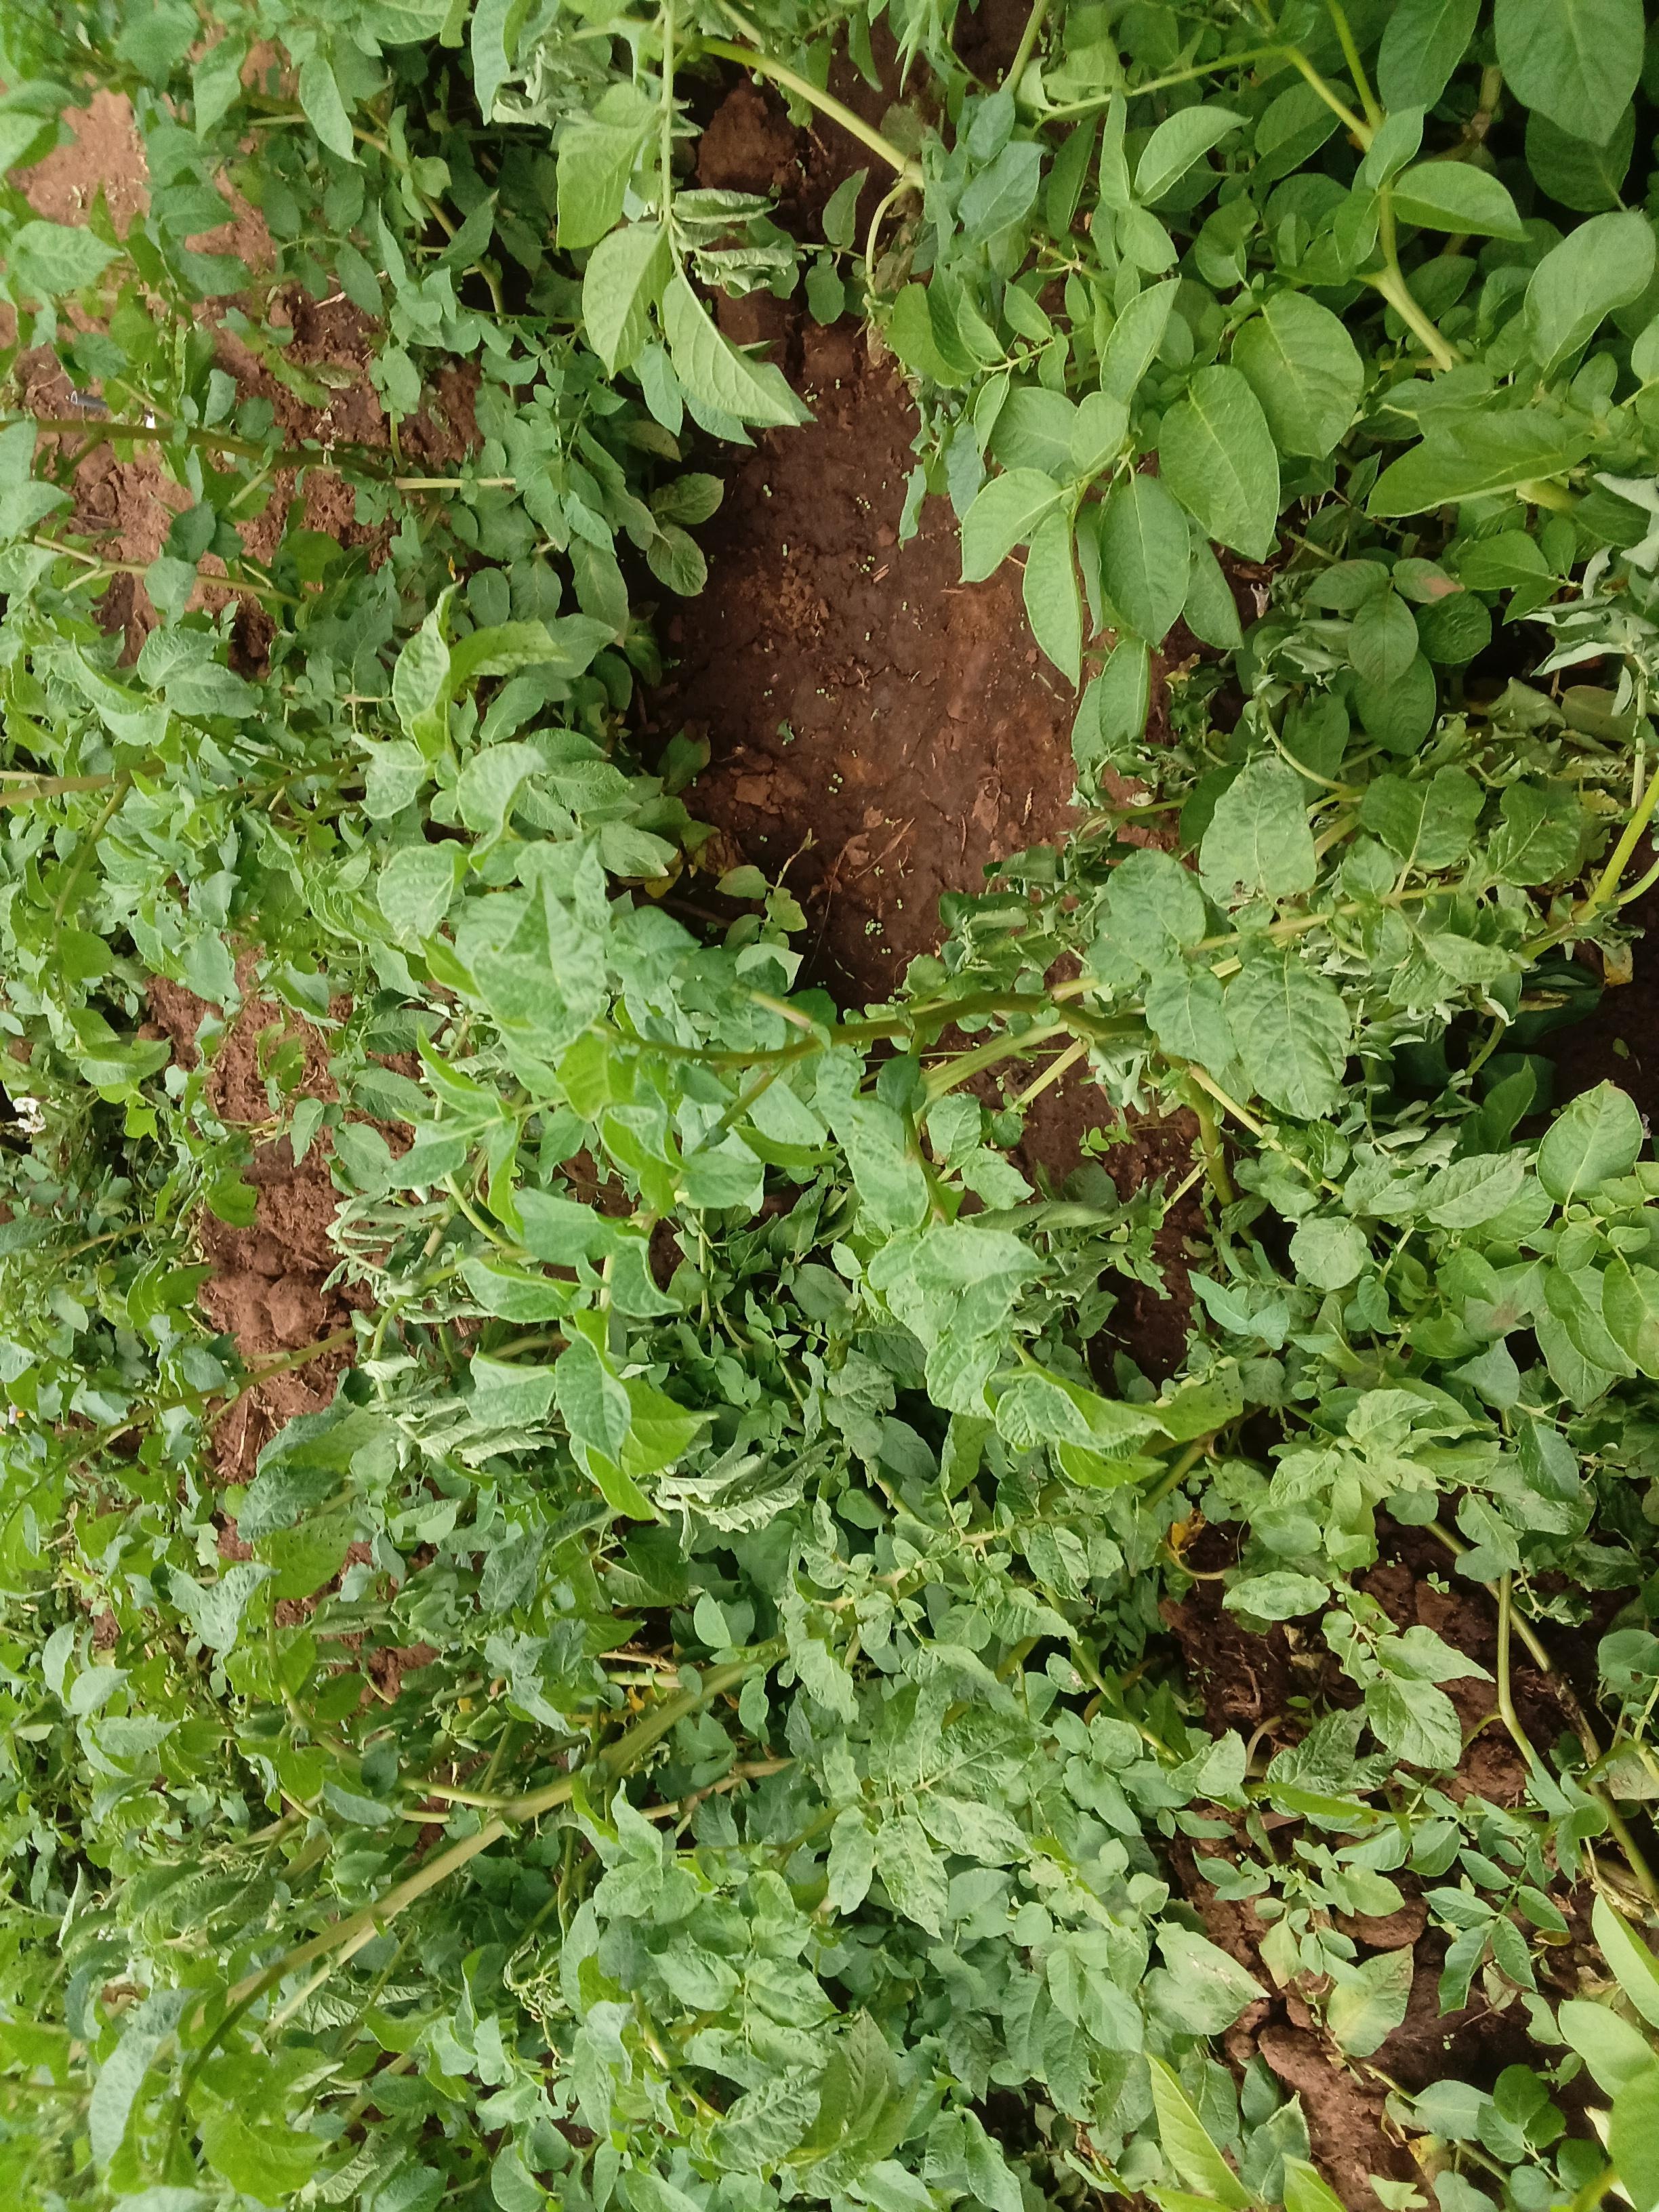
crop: potato
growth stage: vegetative
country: Kenya
